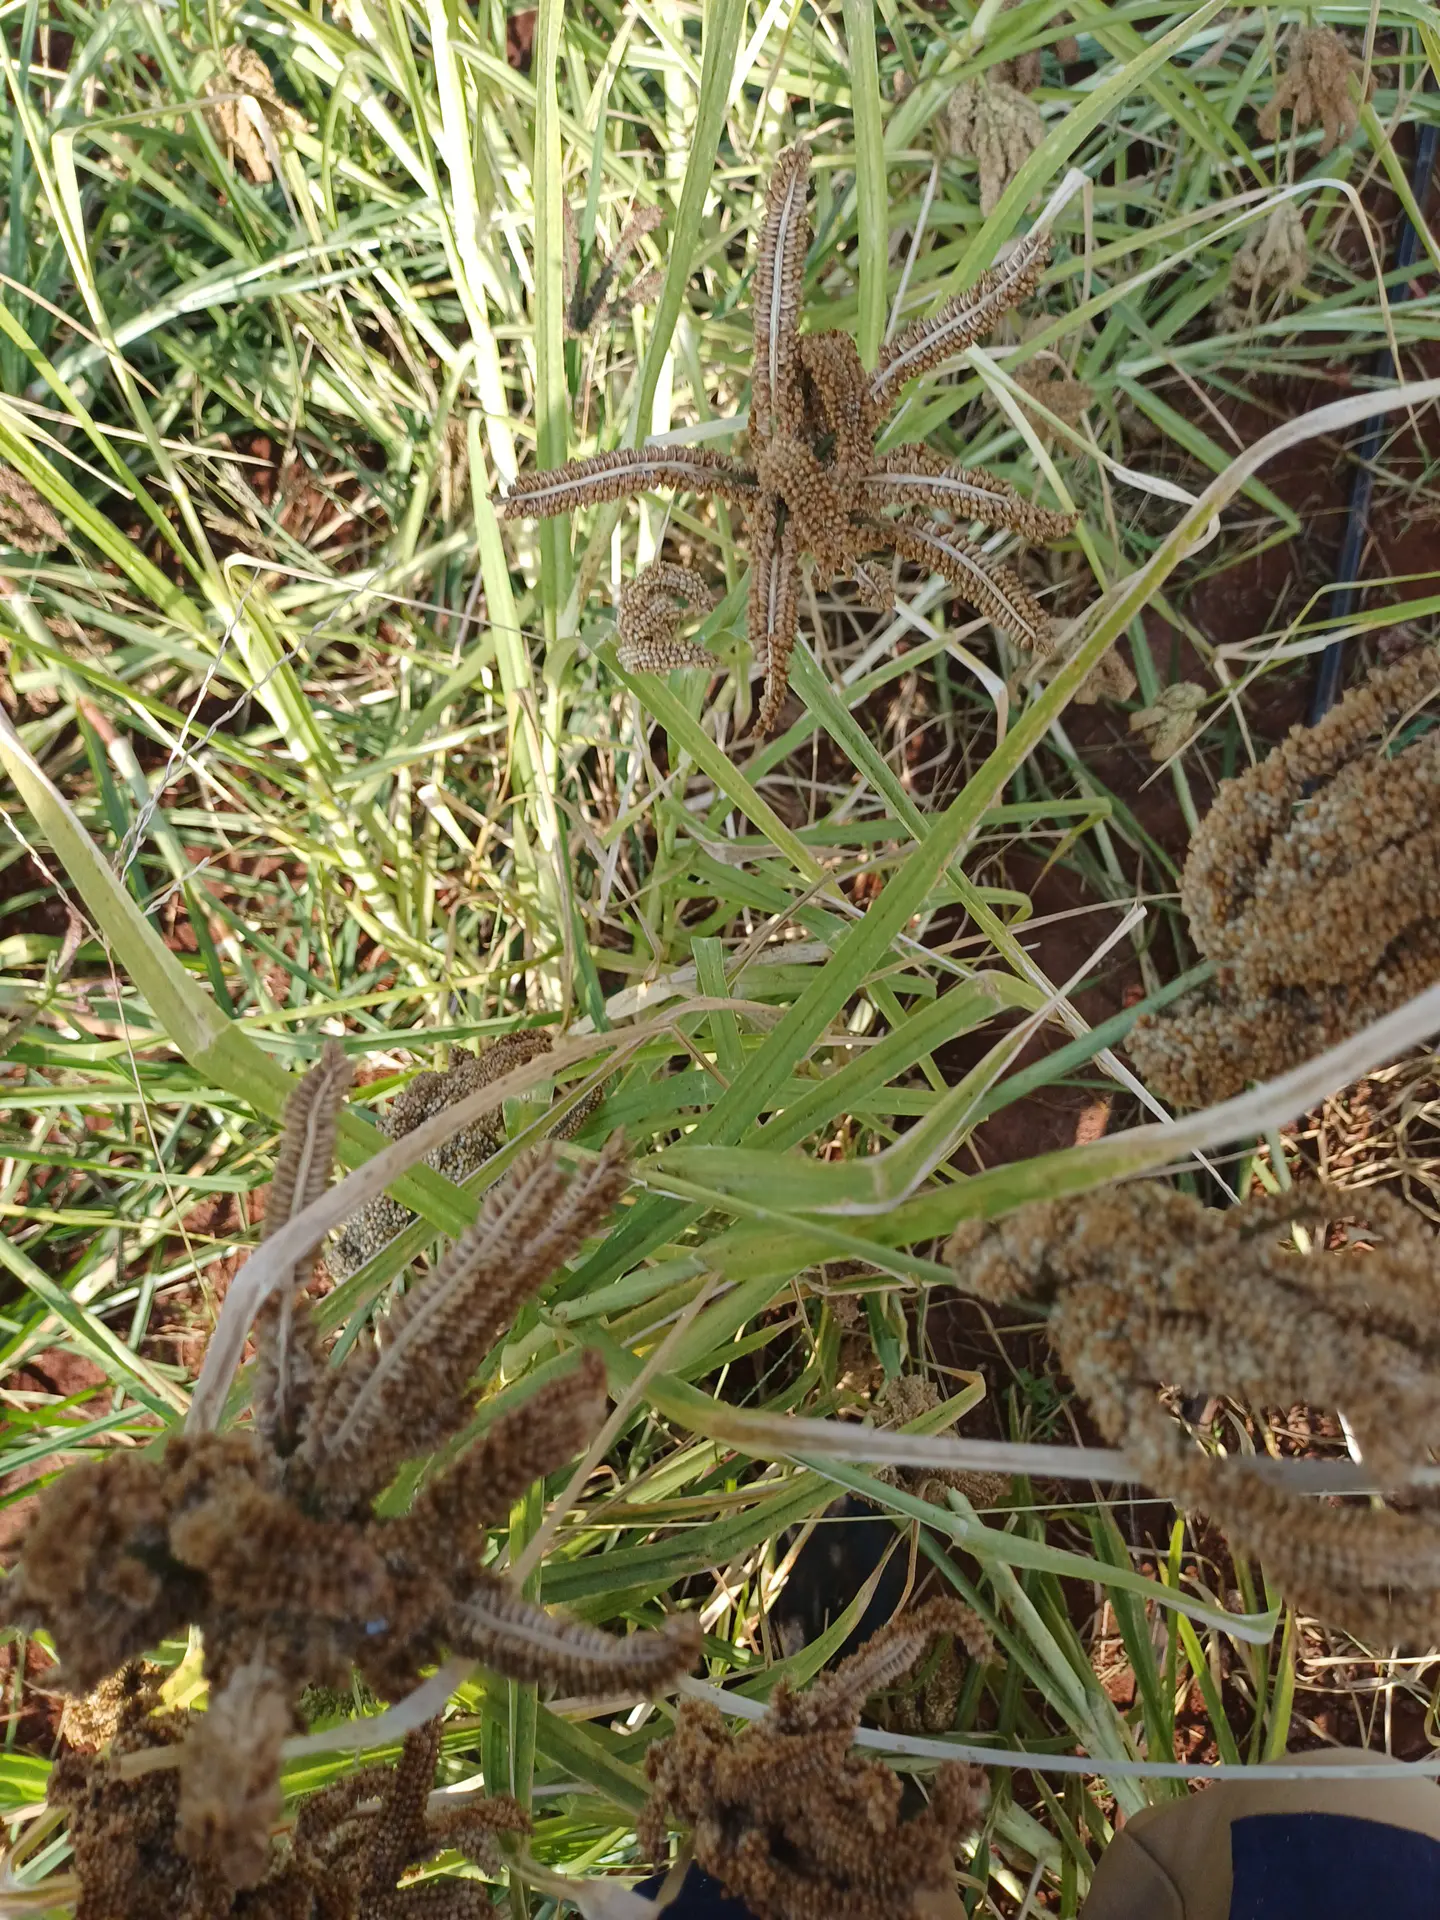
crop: finger millet
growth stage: filling grain
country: Kenya
